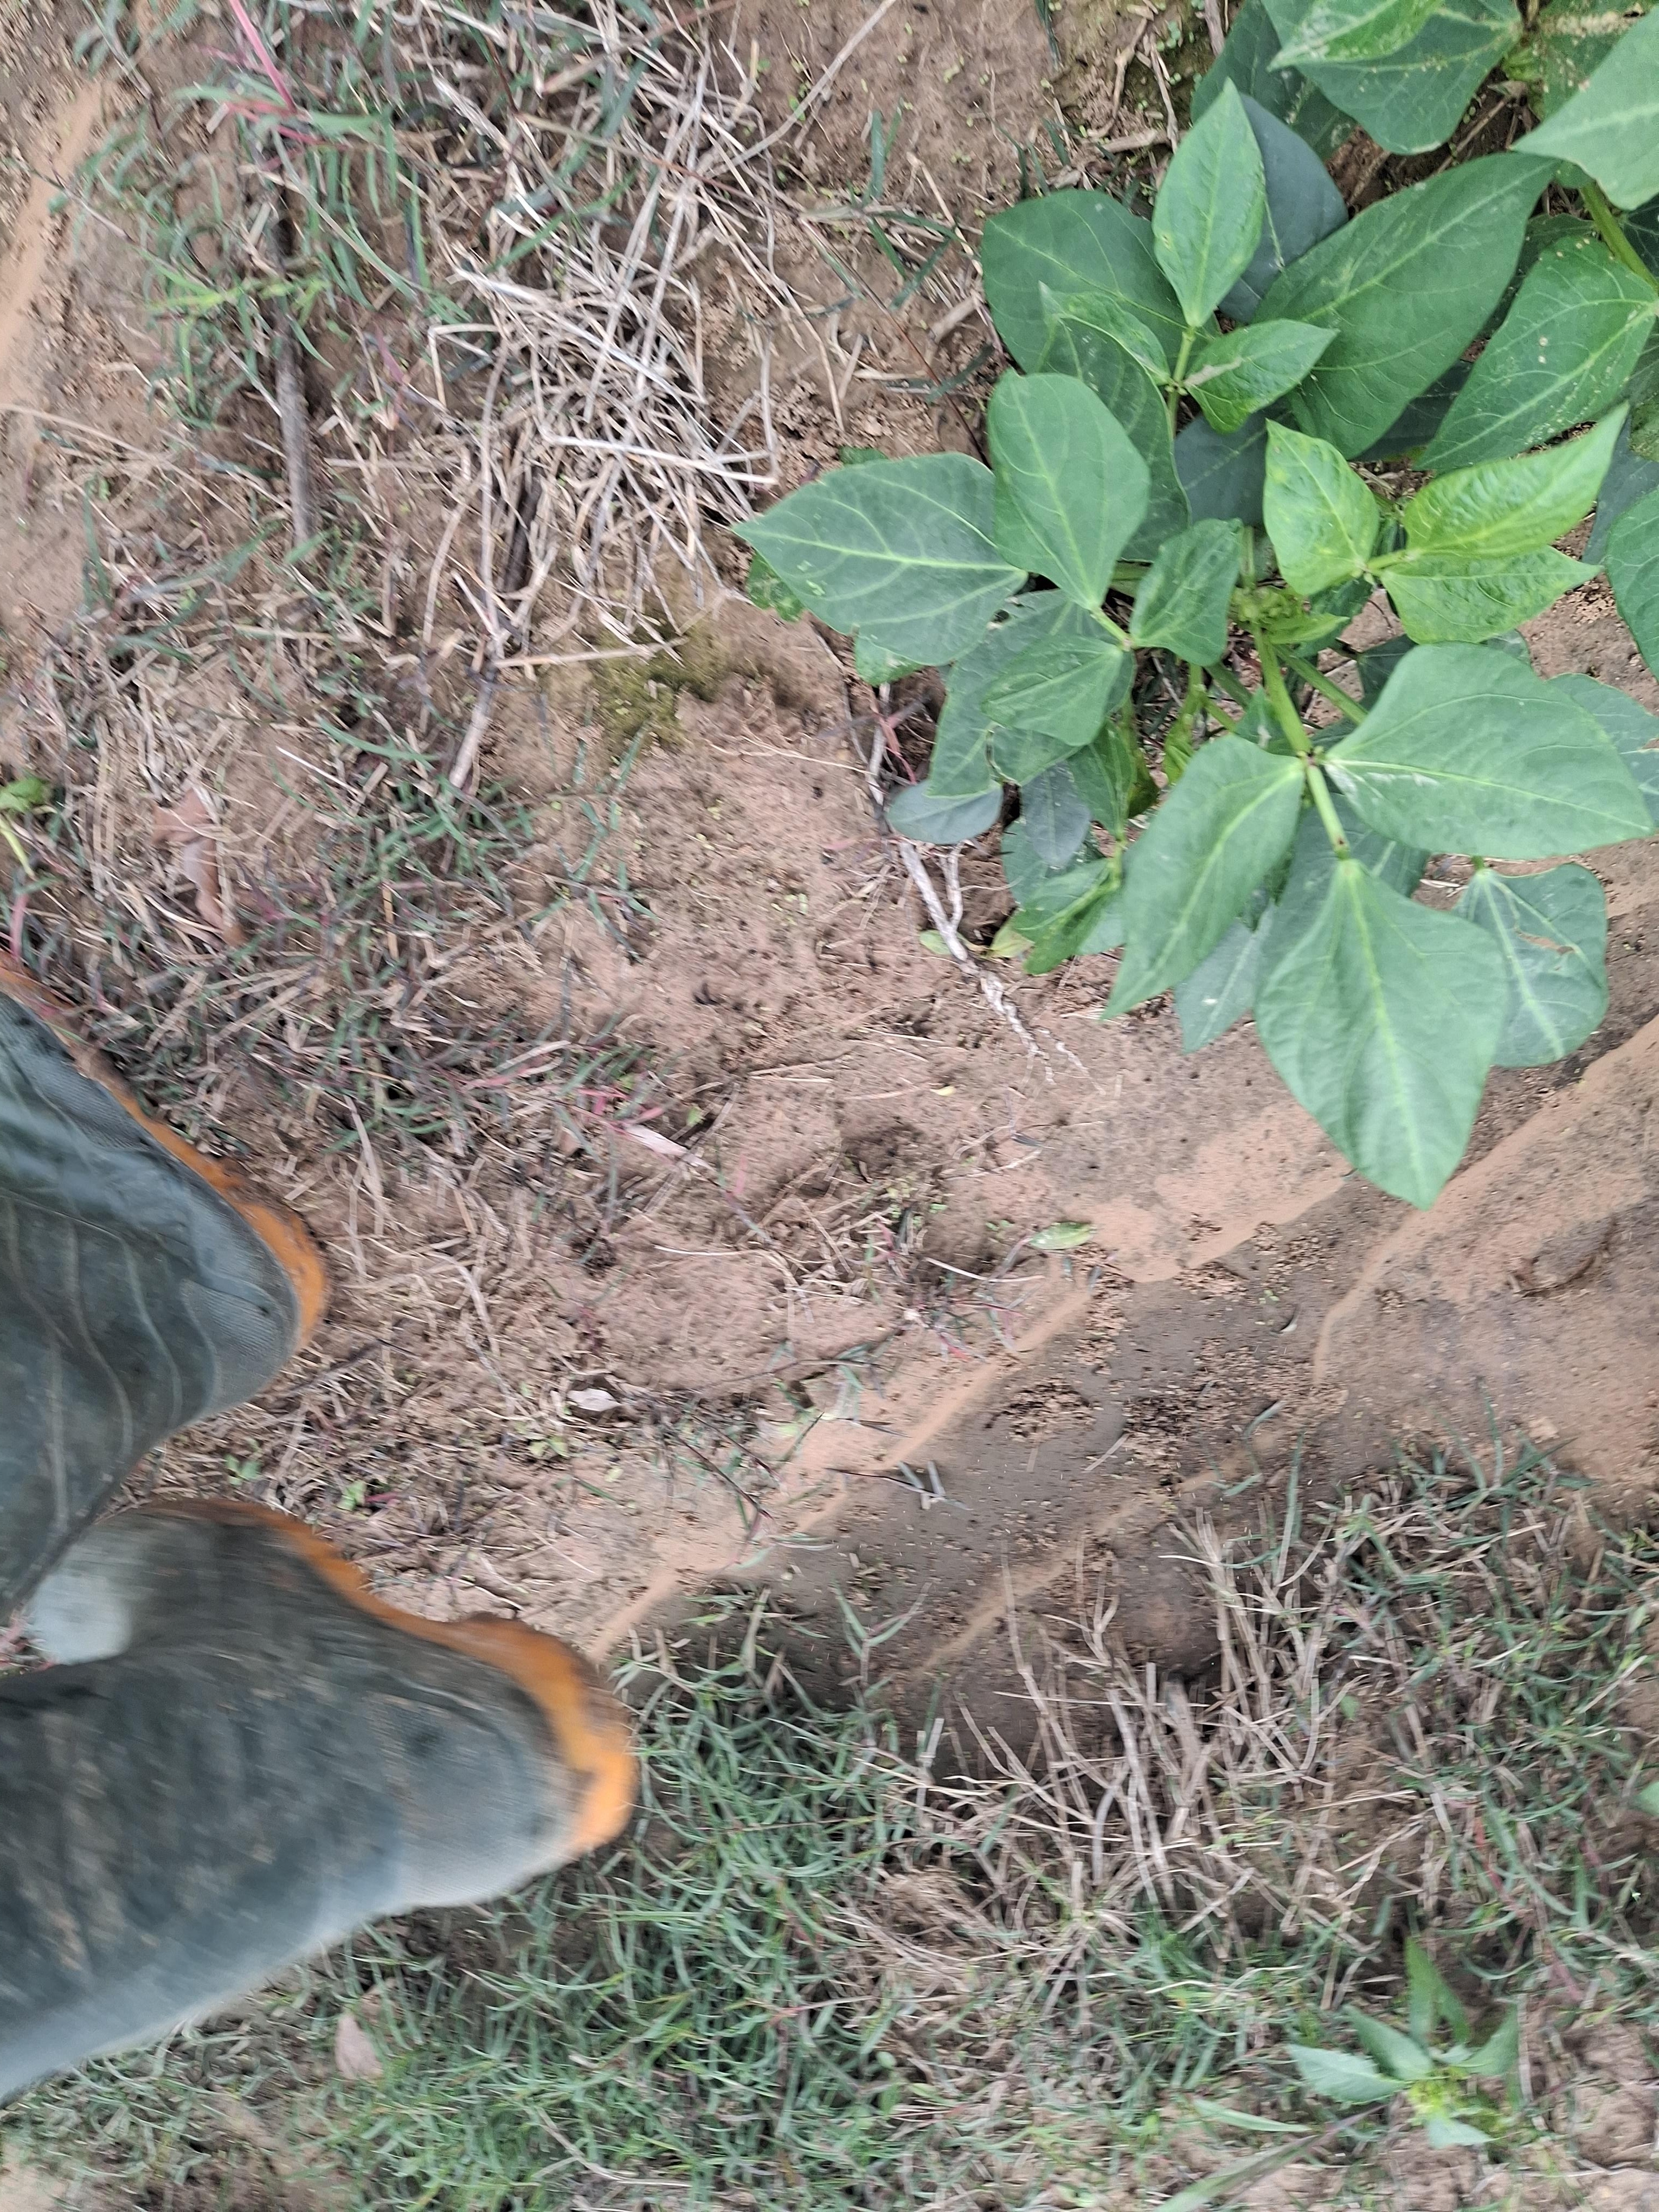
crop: cowpea
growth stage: vegetative
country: Nigeria
